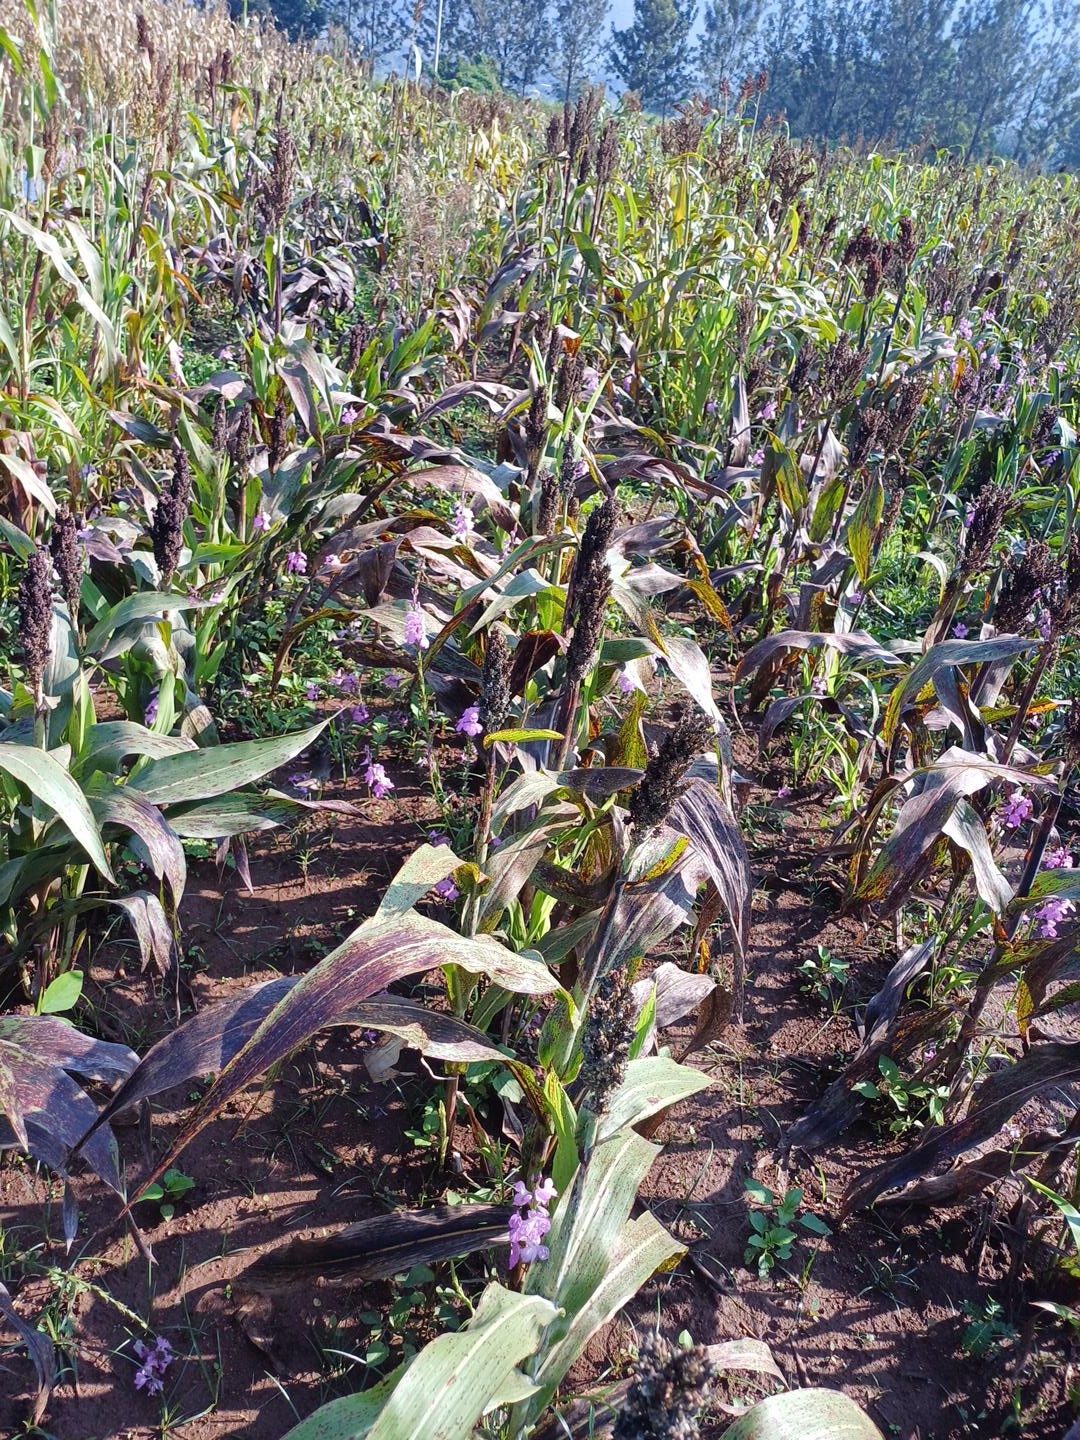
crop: sorghum
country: Kenya
